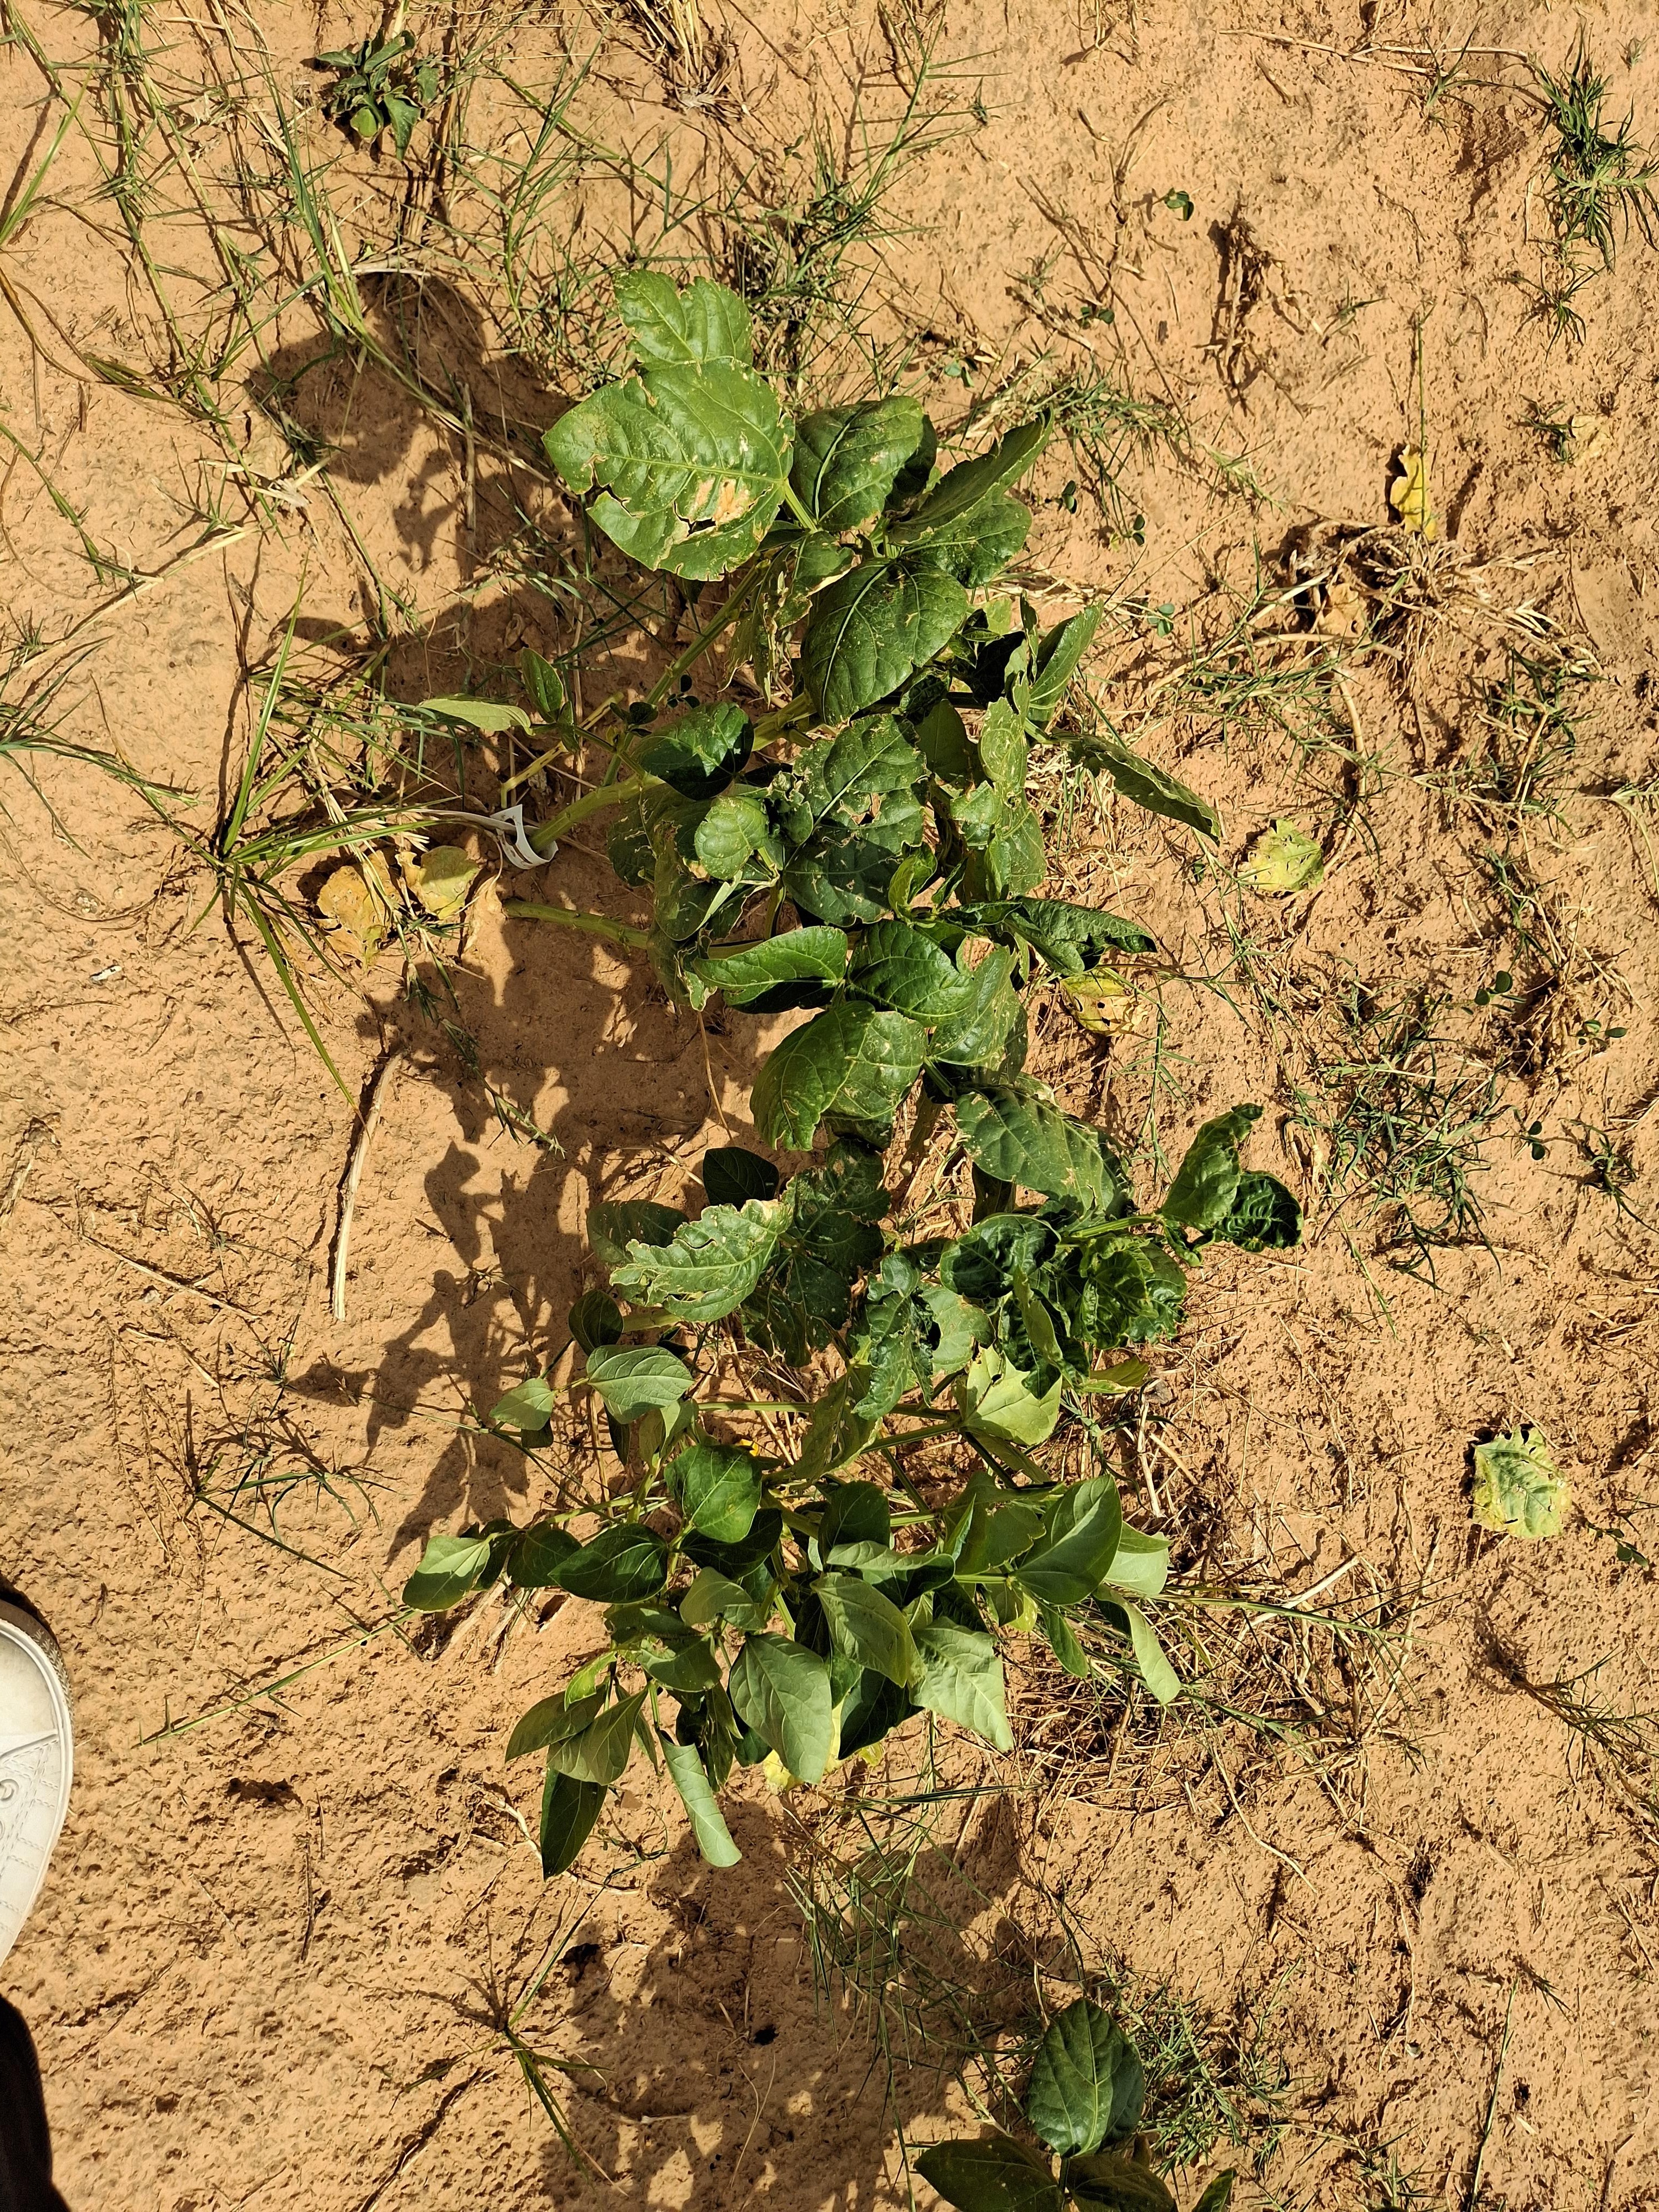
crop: cowpea
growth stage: harvest maturity
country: Nigeria
